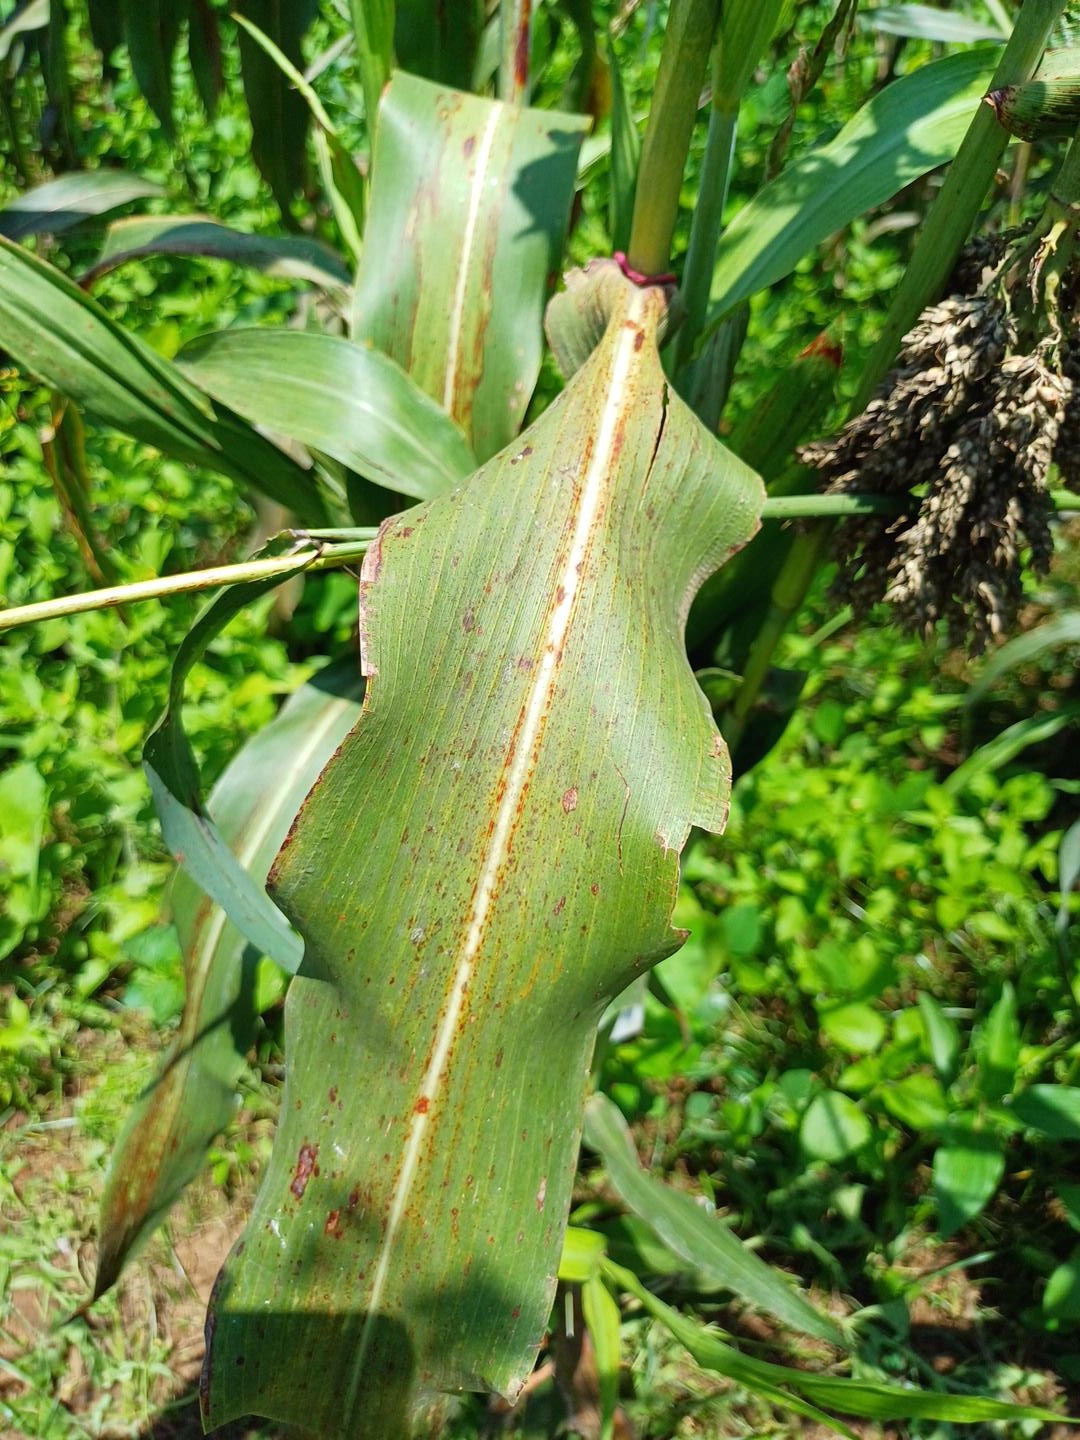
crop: sorghum
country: Kenya
